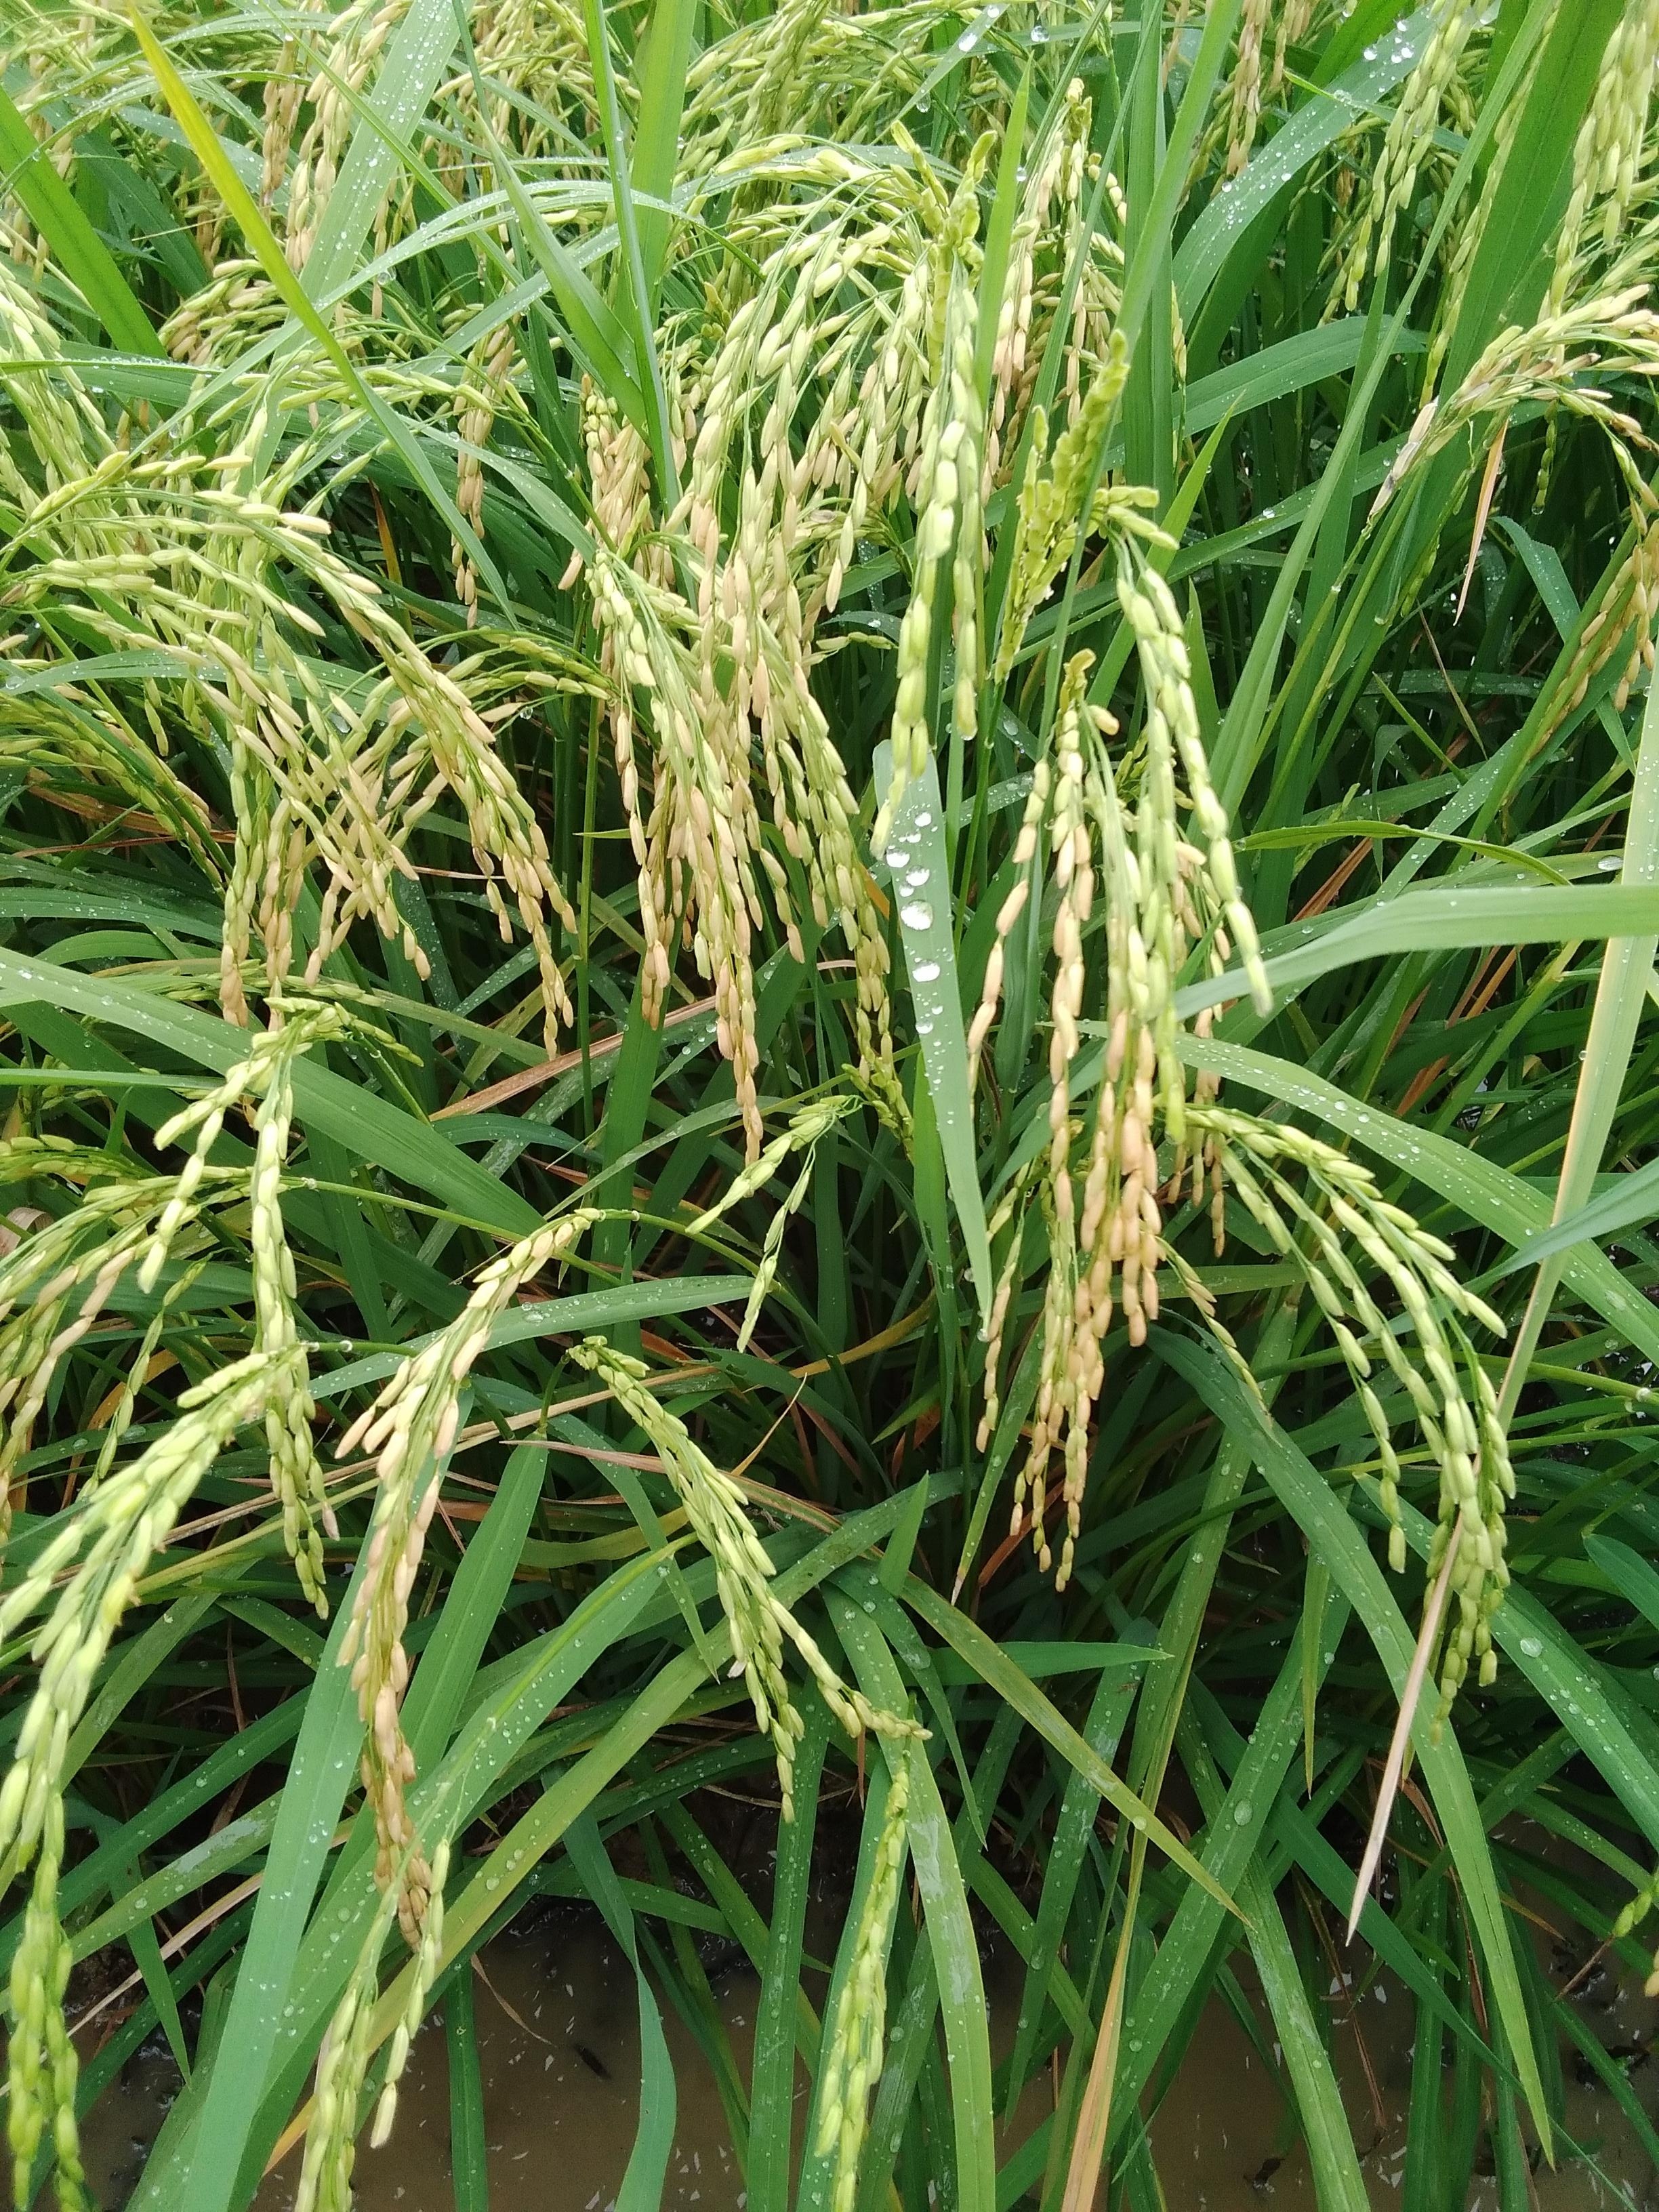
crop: rice
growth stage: ripening
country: Nigeria
